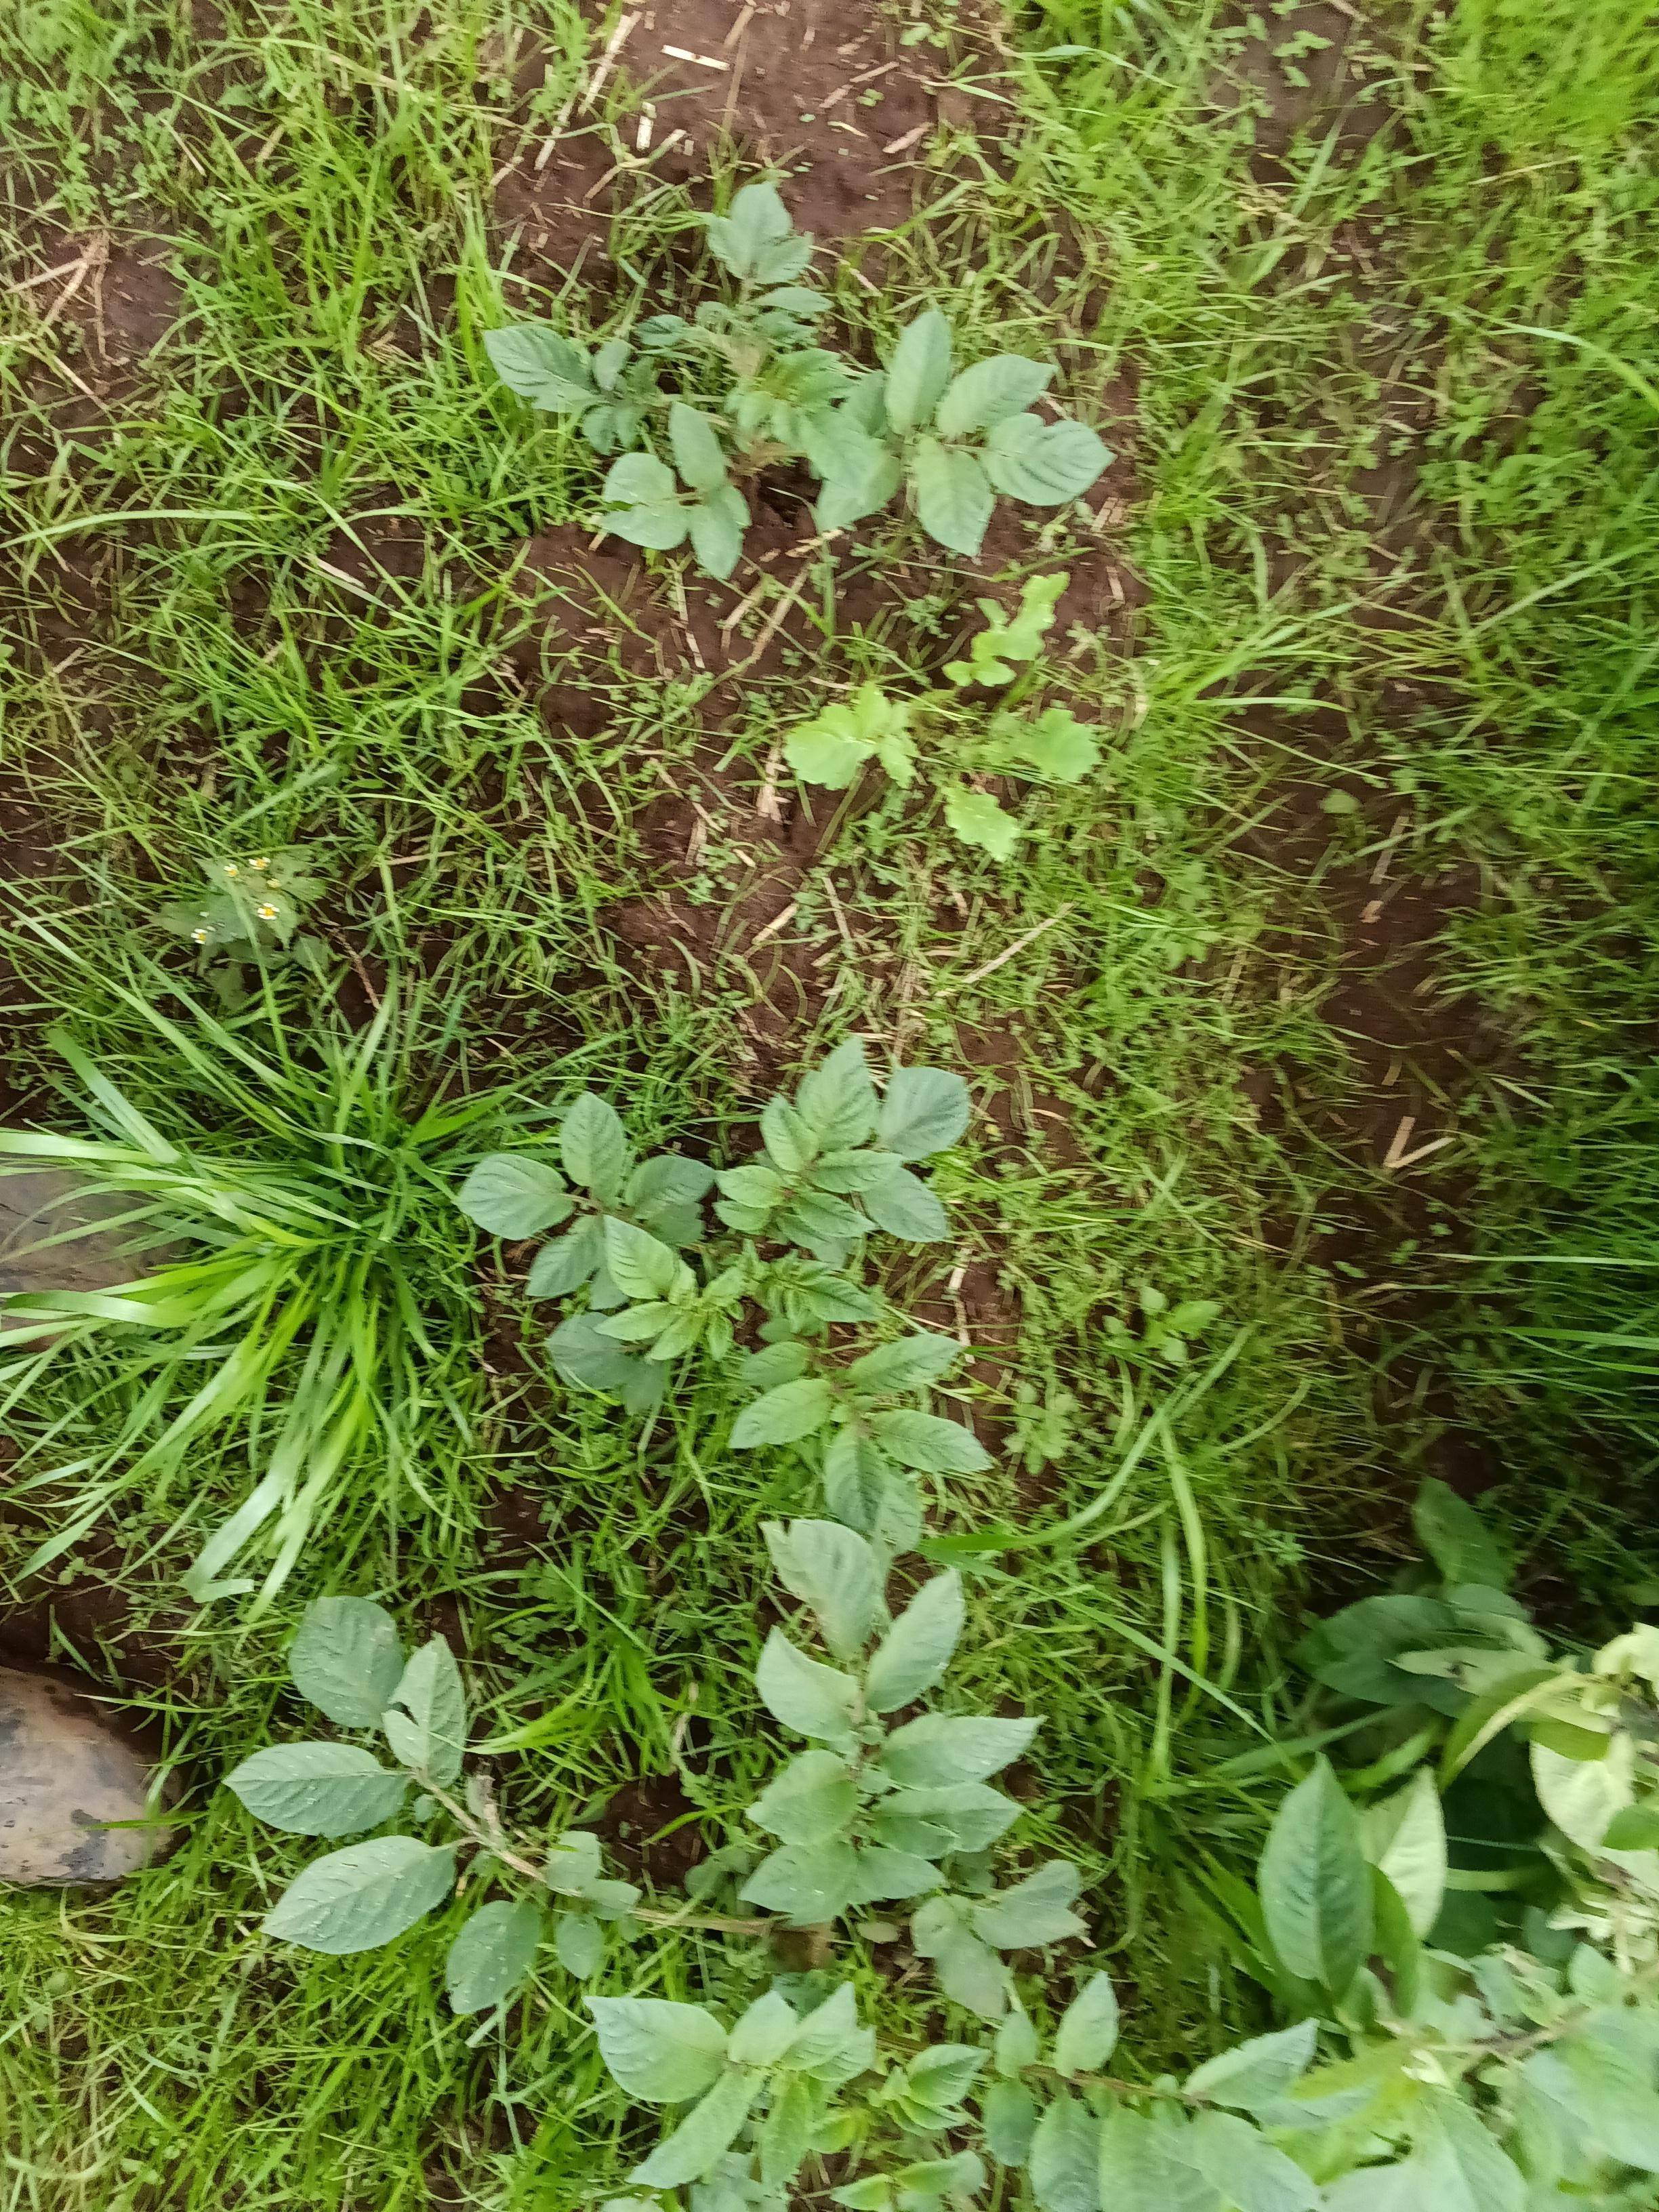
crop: potato
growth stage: vegetative
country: Kenya
